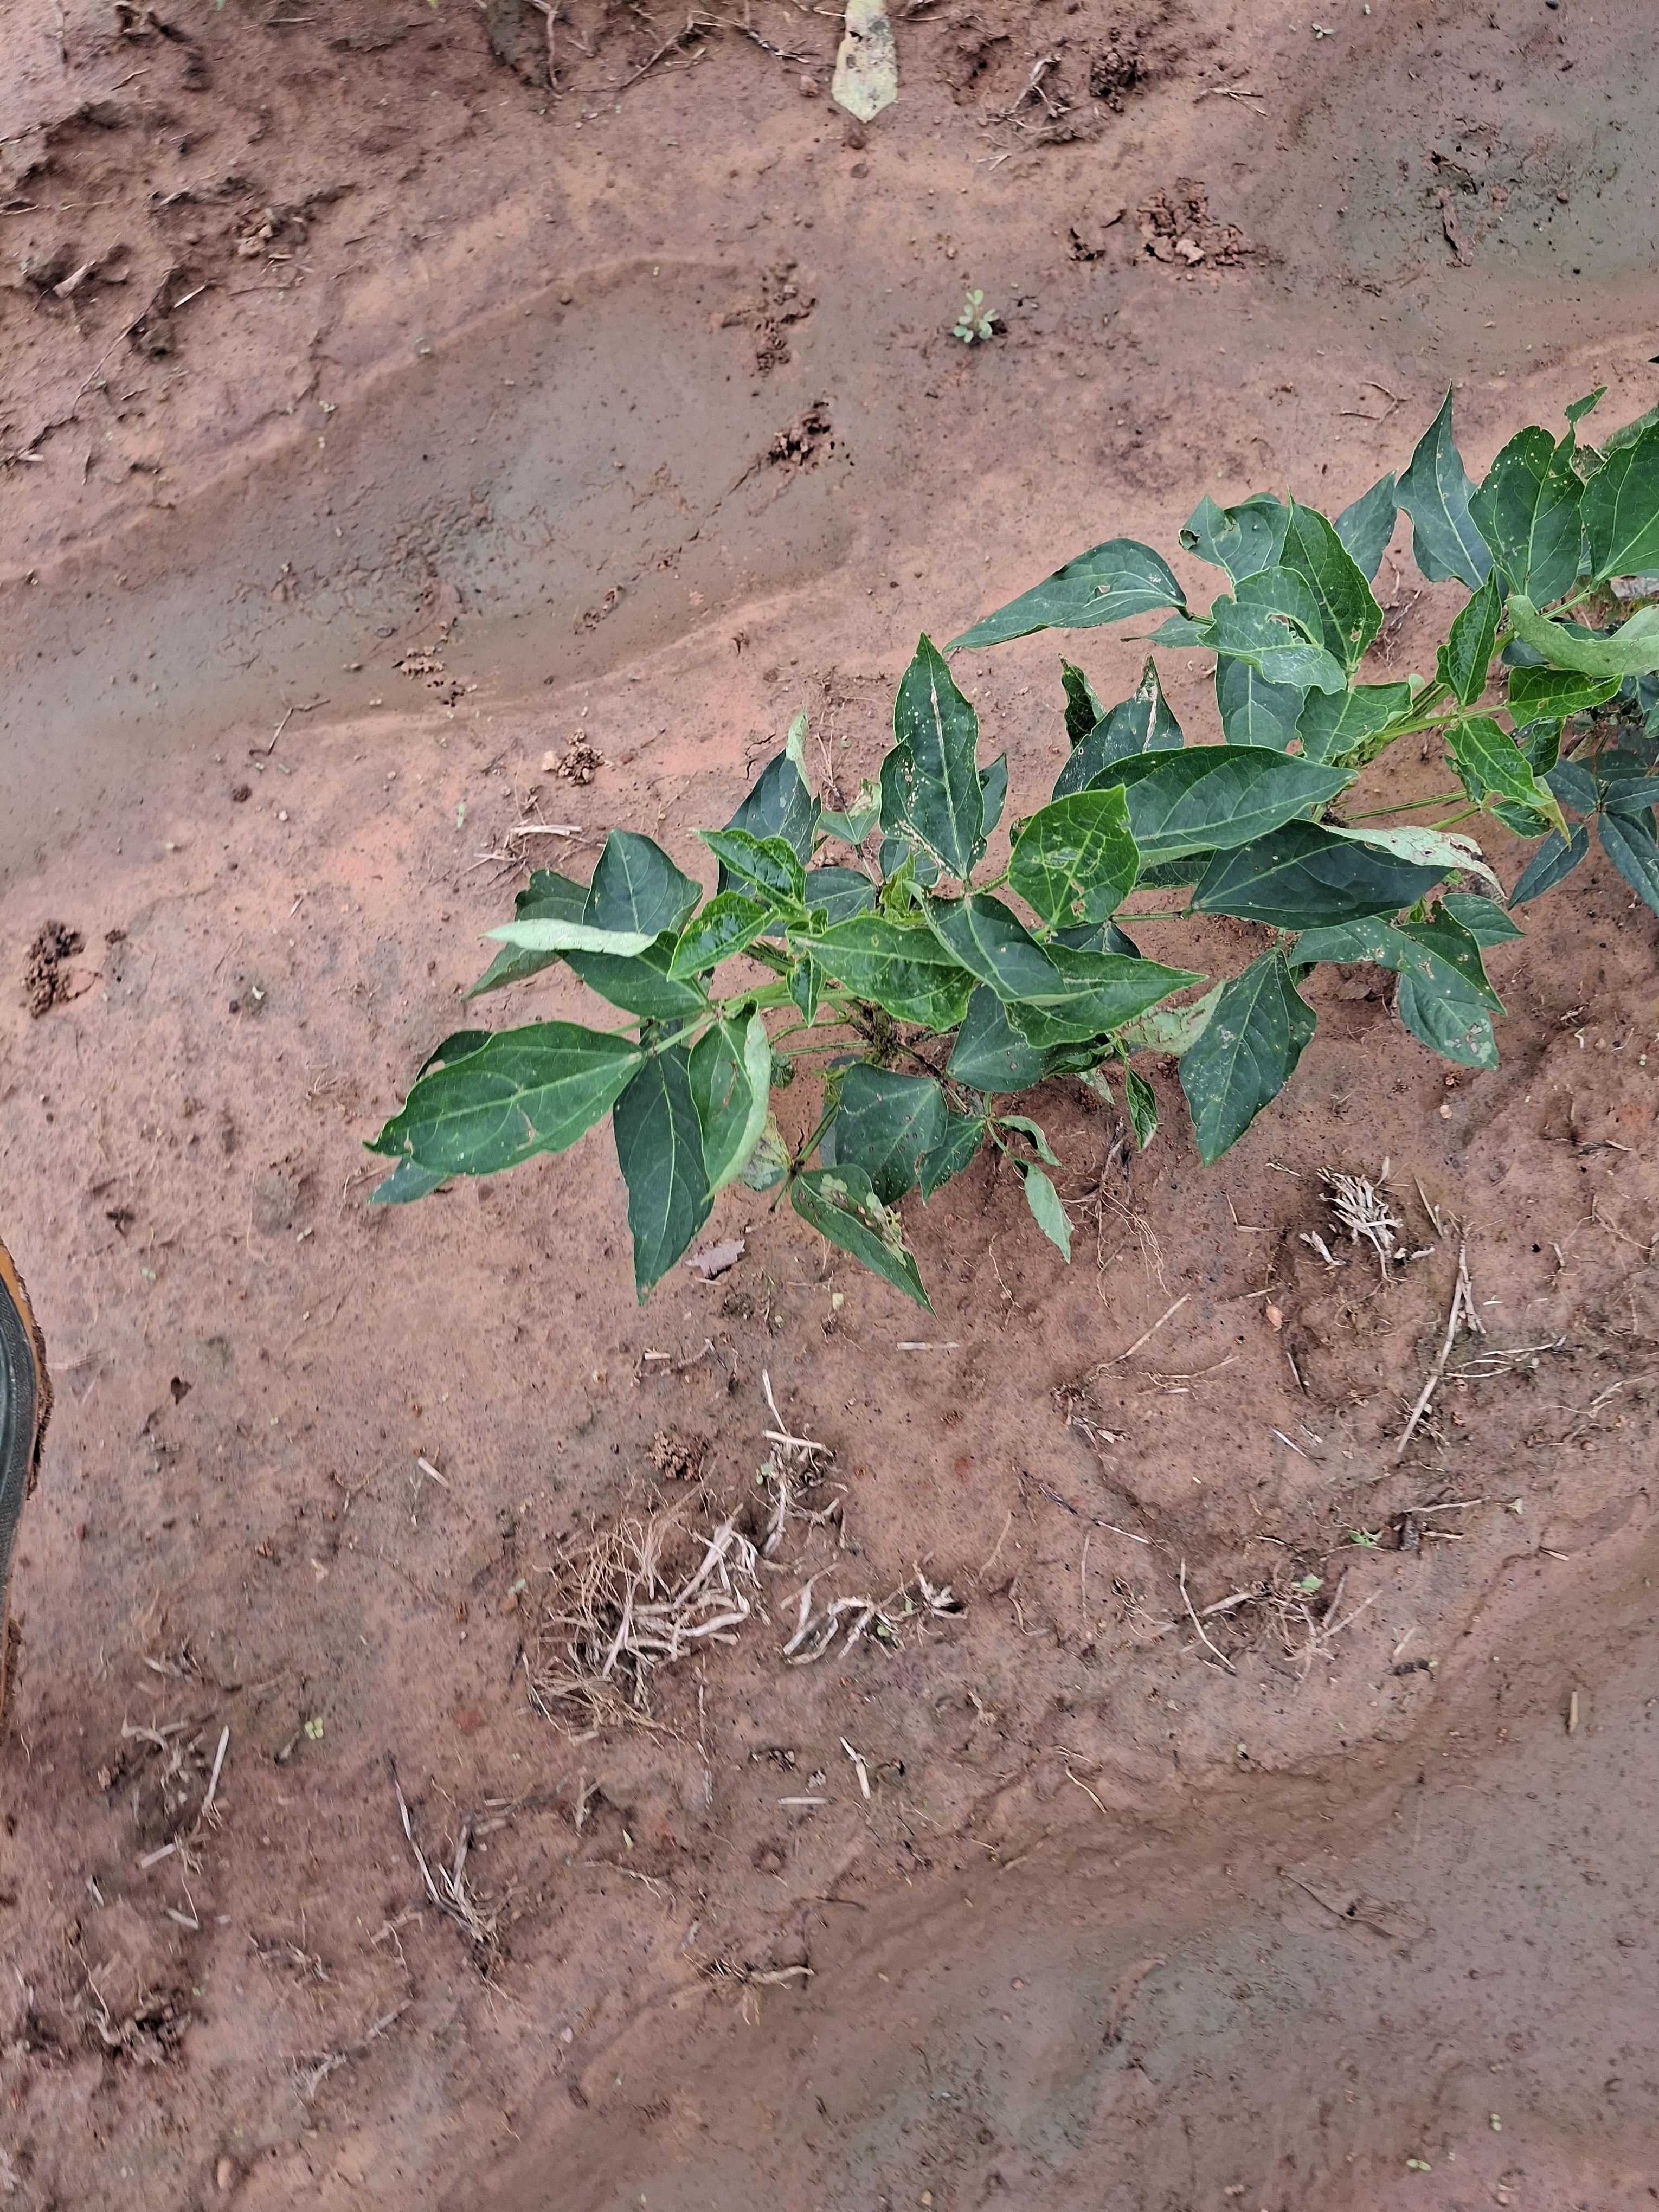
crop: cowpea
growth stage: vegetative
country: Nigeria
